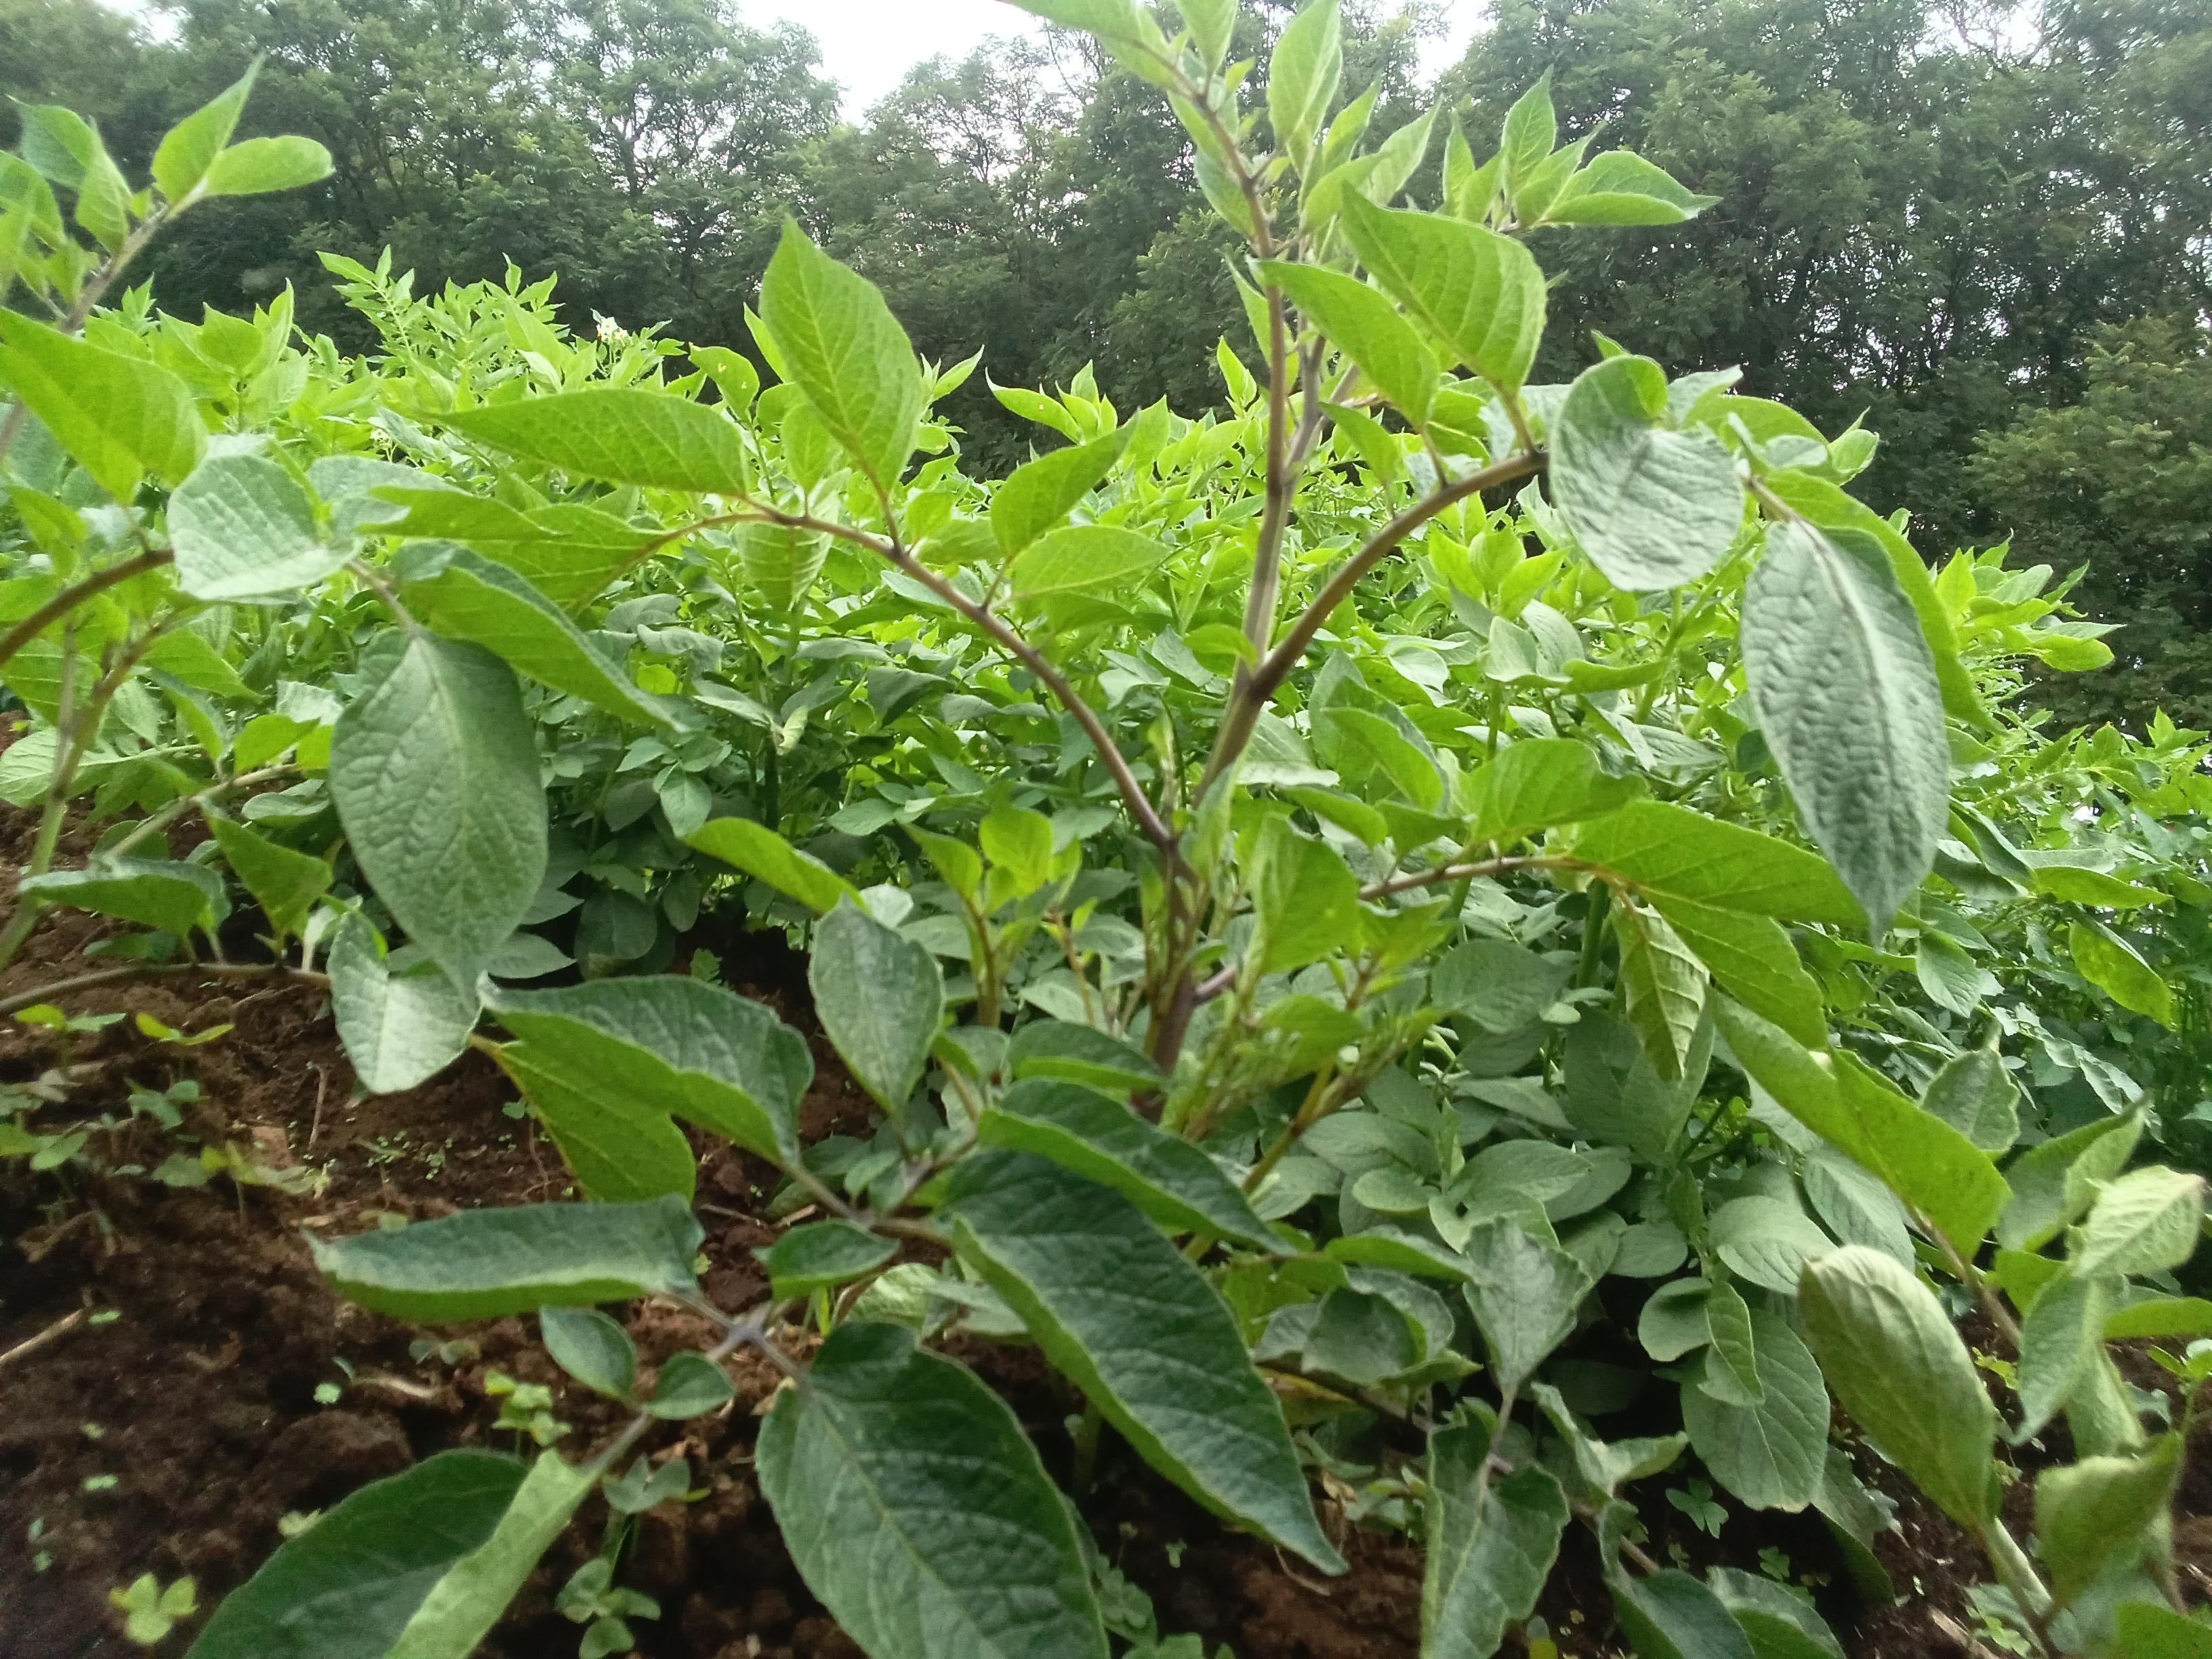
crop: potato
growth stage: vegetative
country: Kenya
